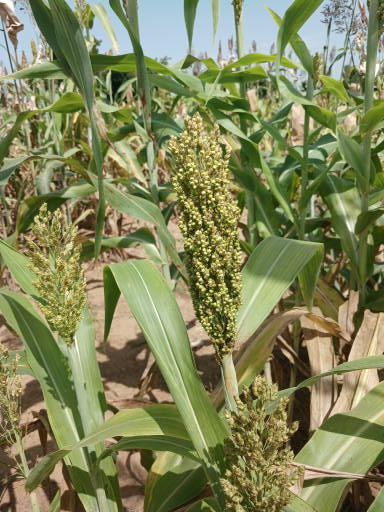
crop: sorghum
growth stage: filling grain
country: Senegal
